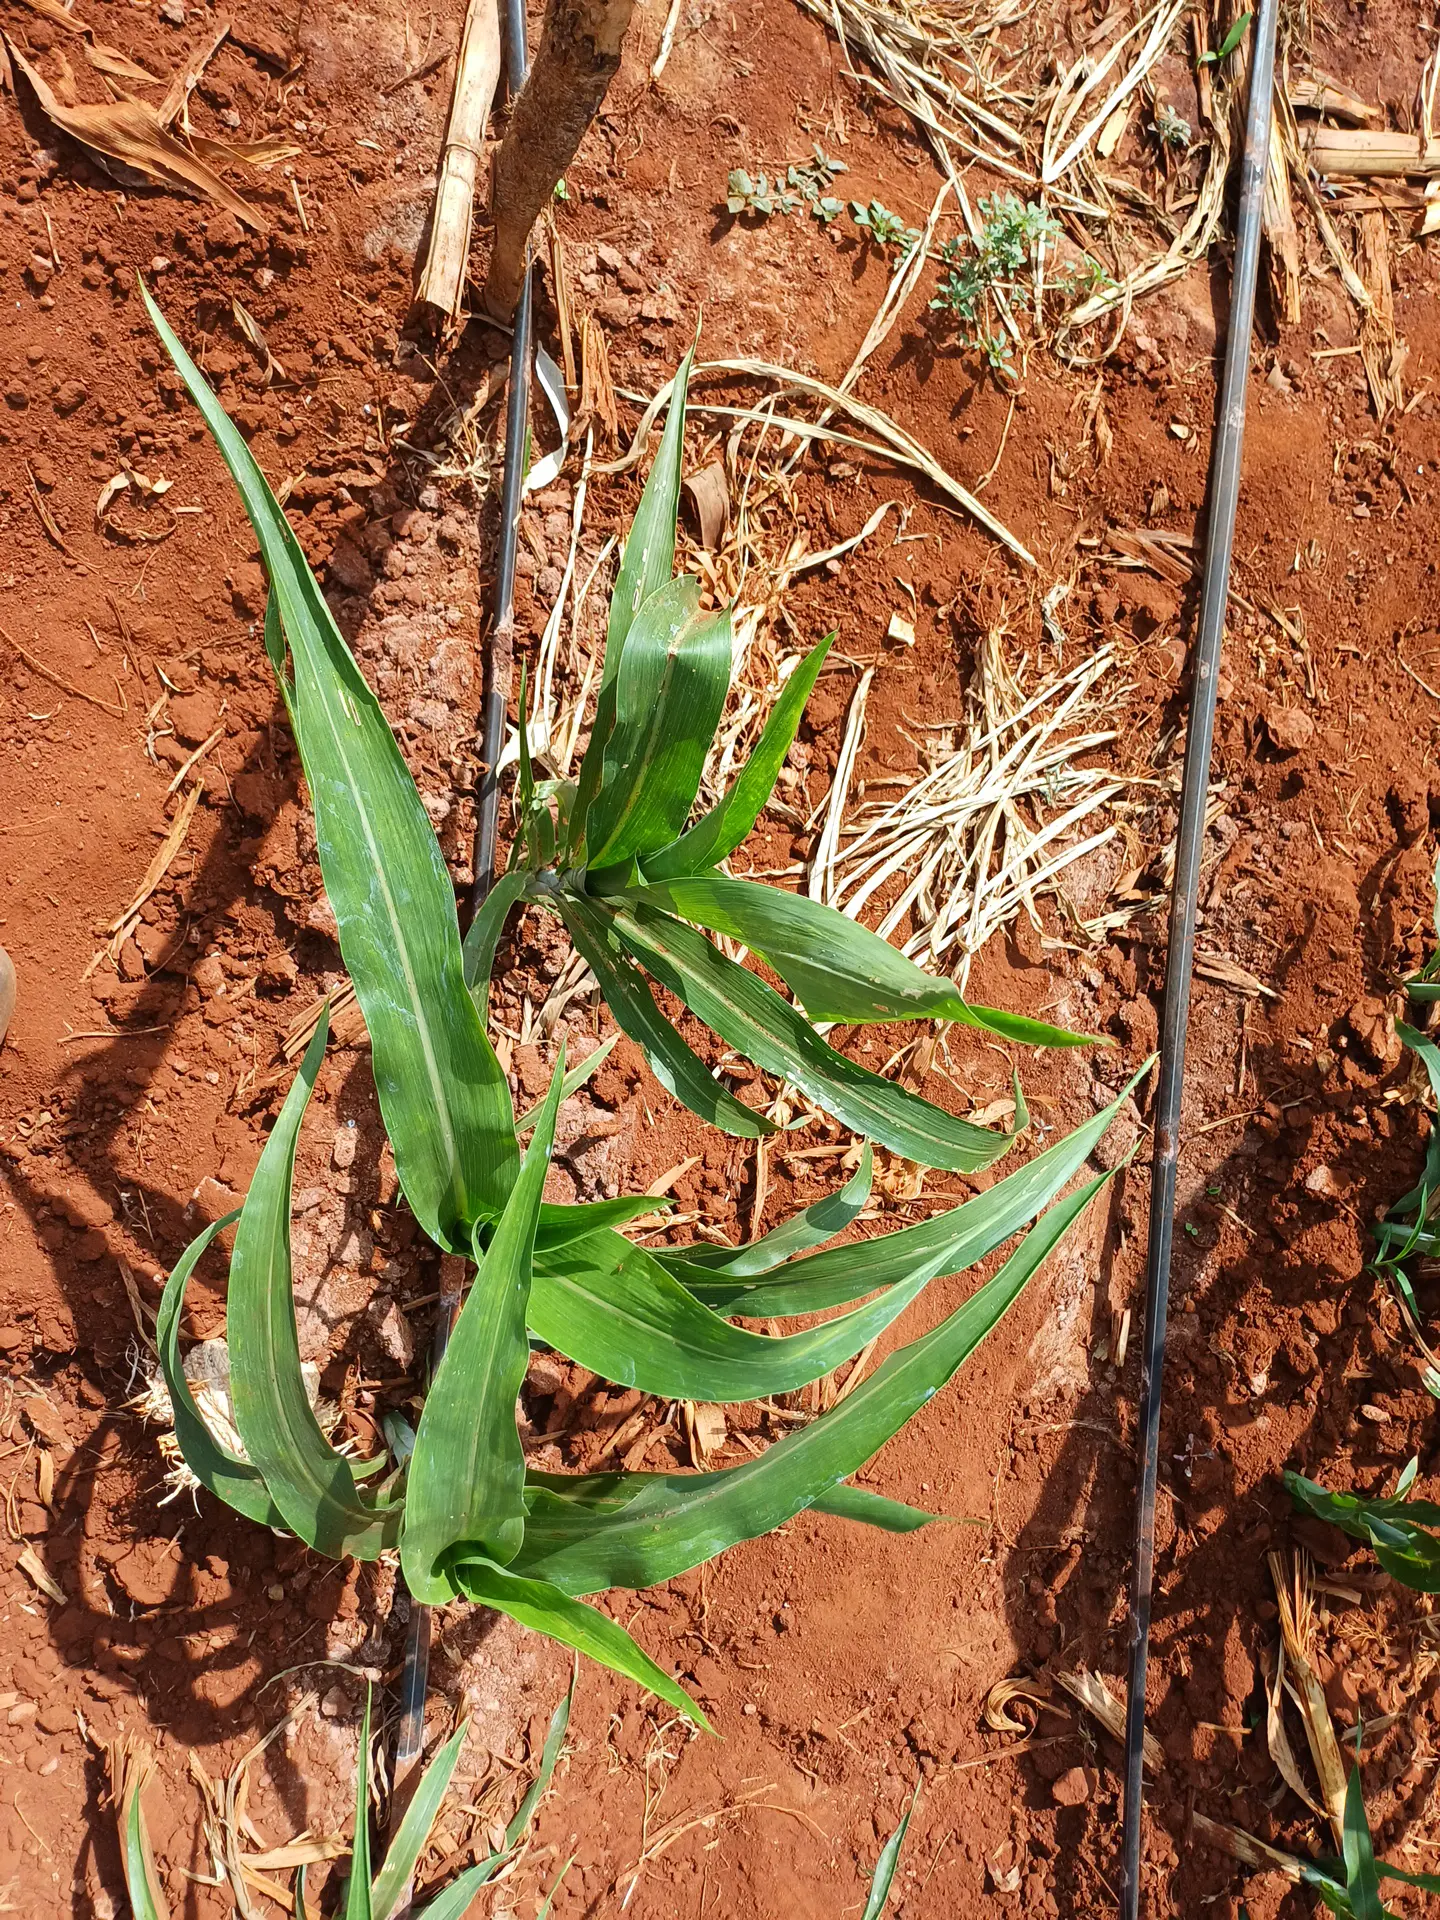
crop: sorghum
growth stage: vegetative
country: Kenya
